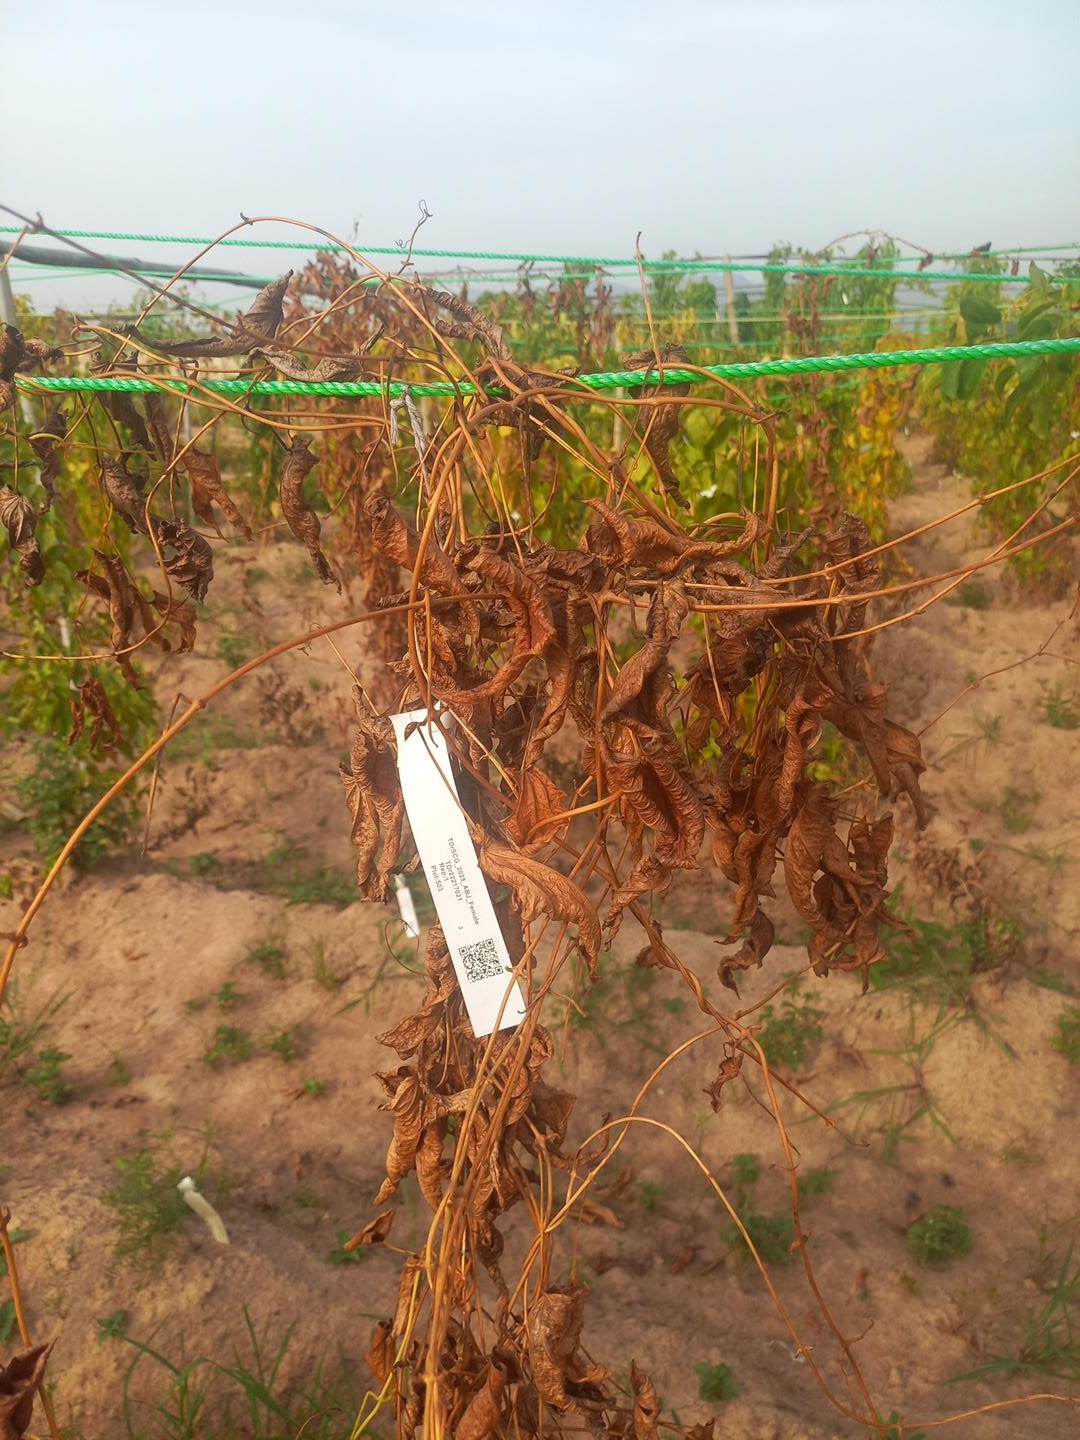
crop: yam
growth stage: maturity
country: Nigeria
